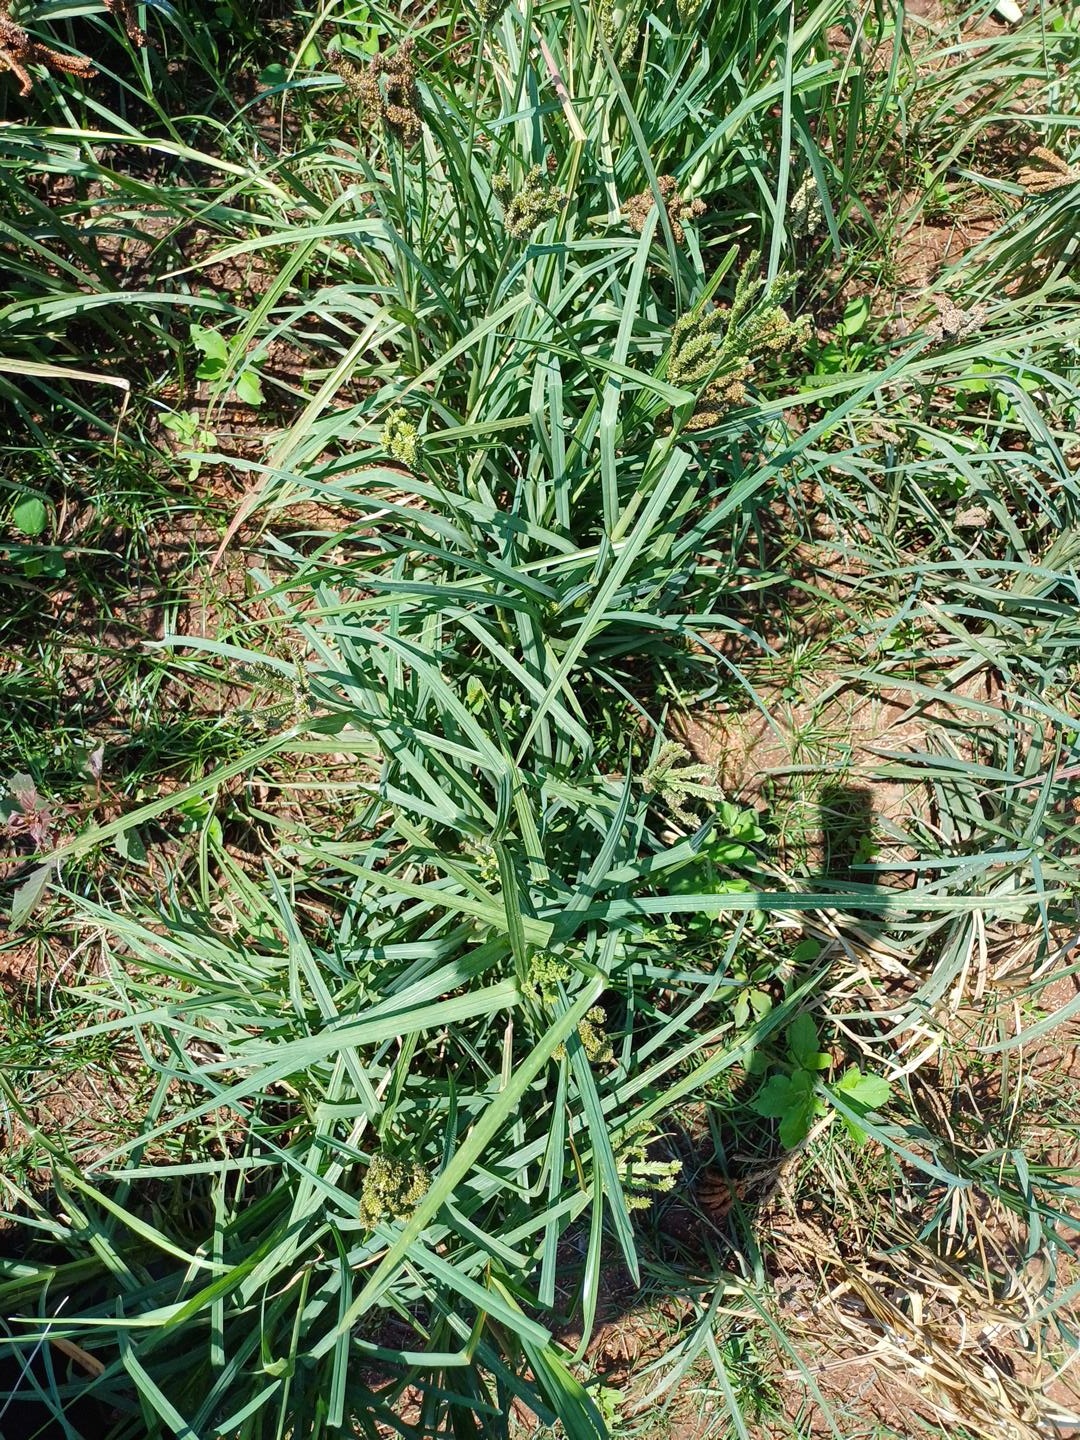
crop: finger millet
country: Kenya
